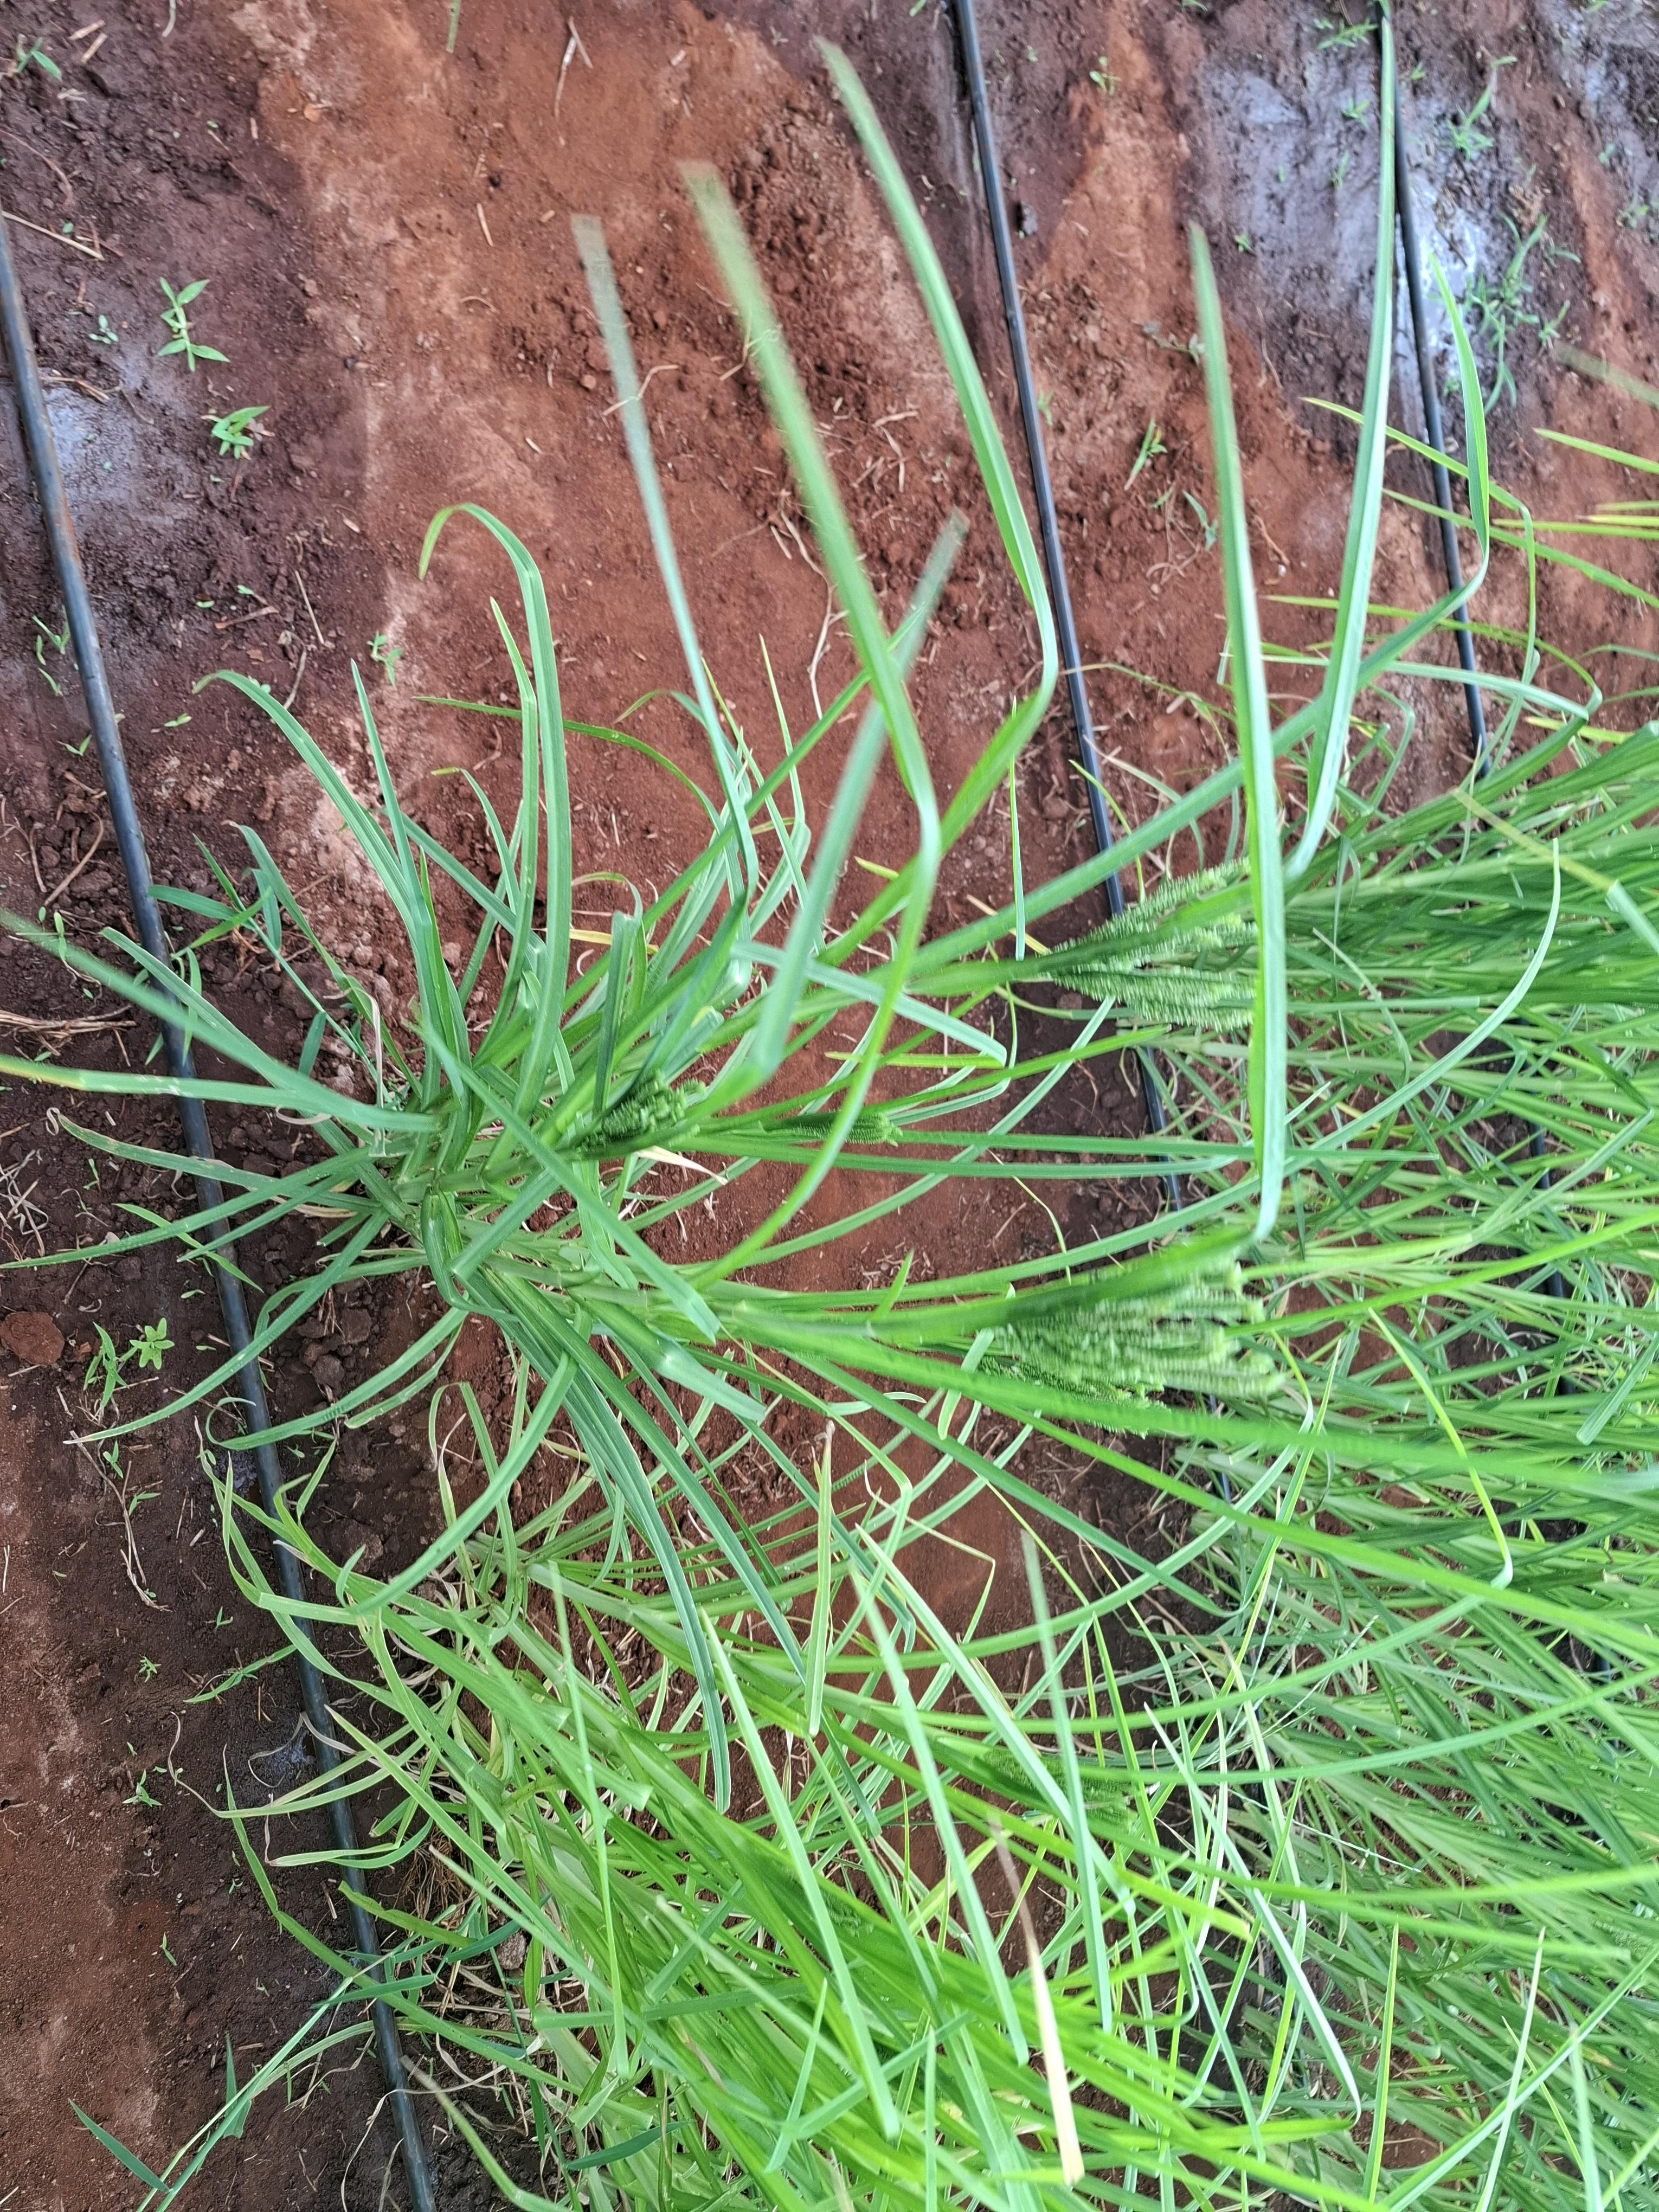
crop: finger millet
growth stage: heading tuber
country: Kenya
